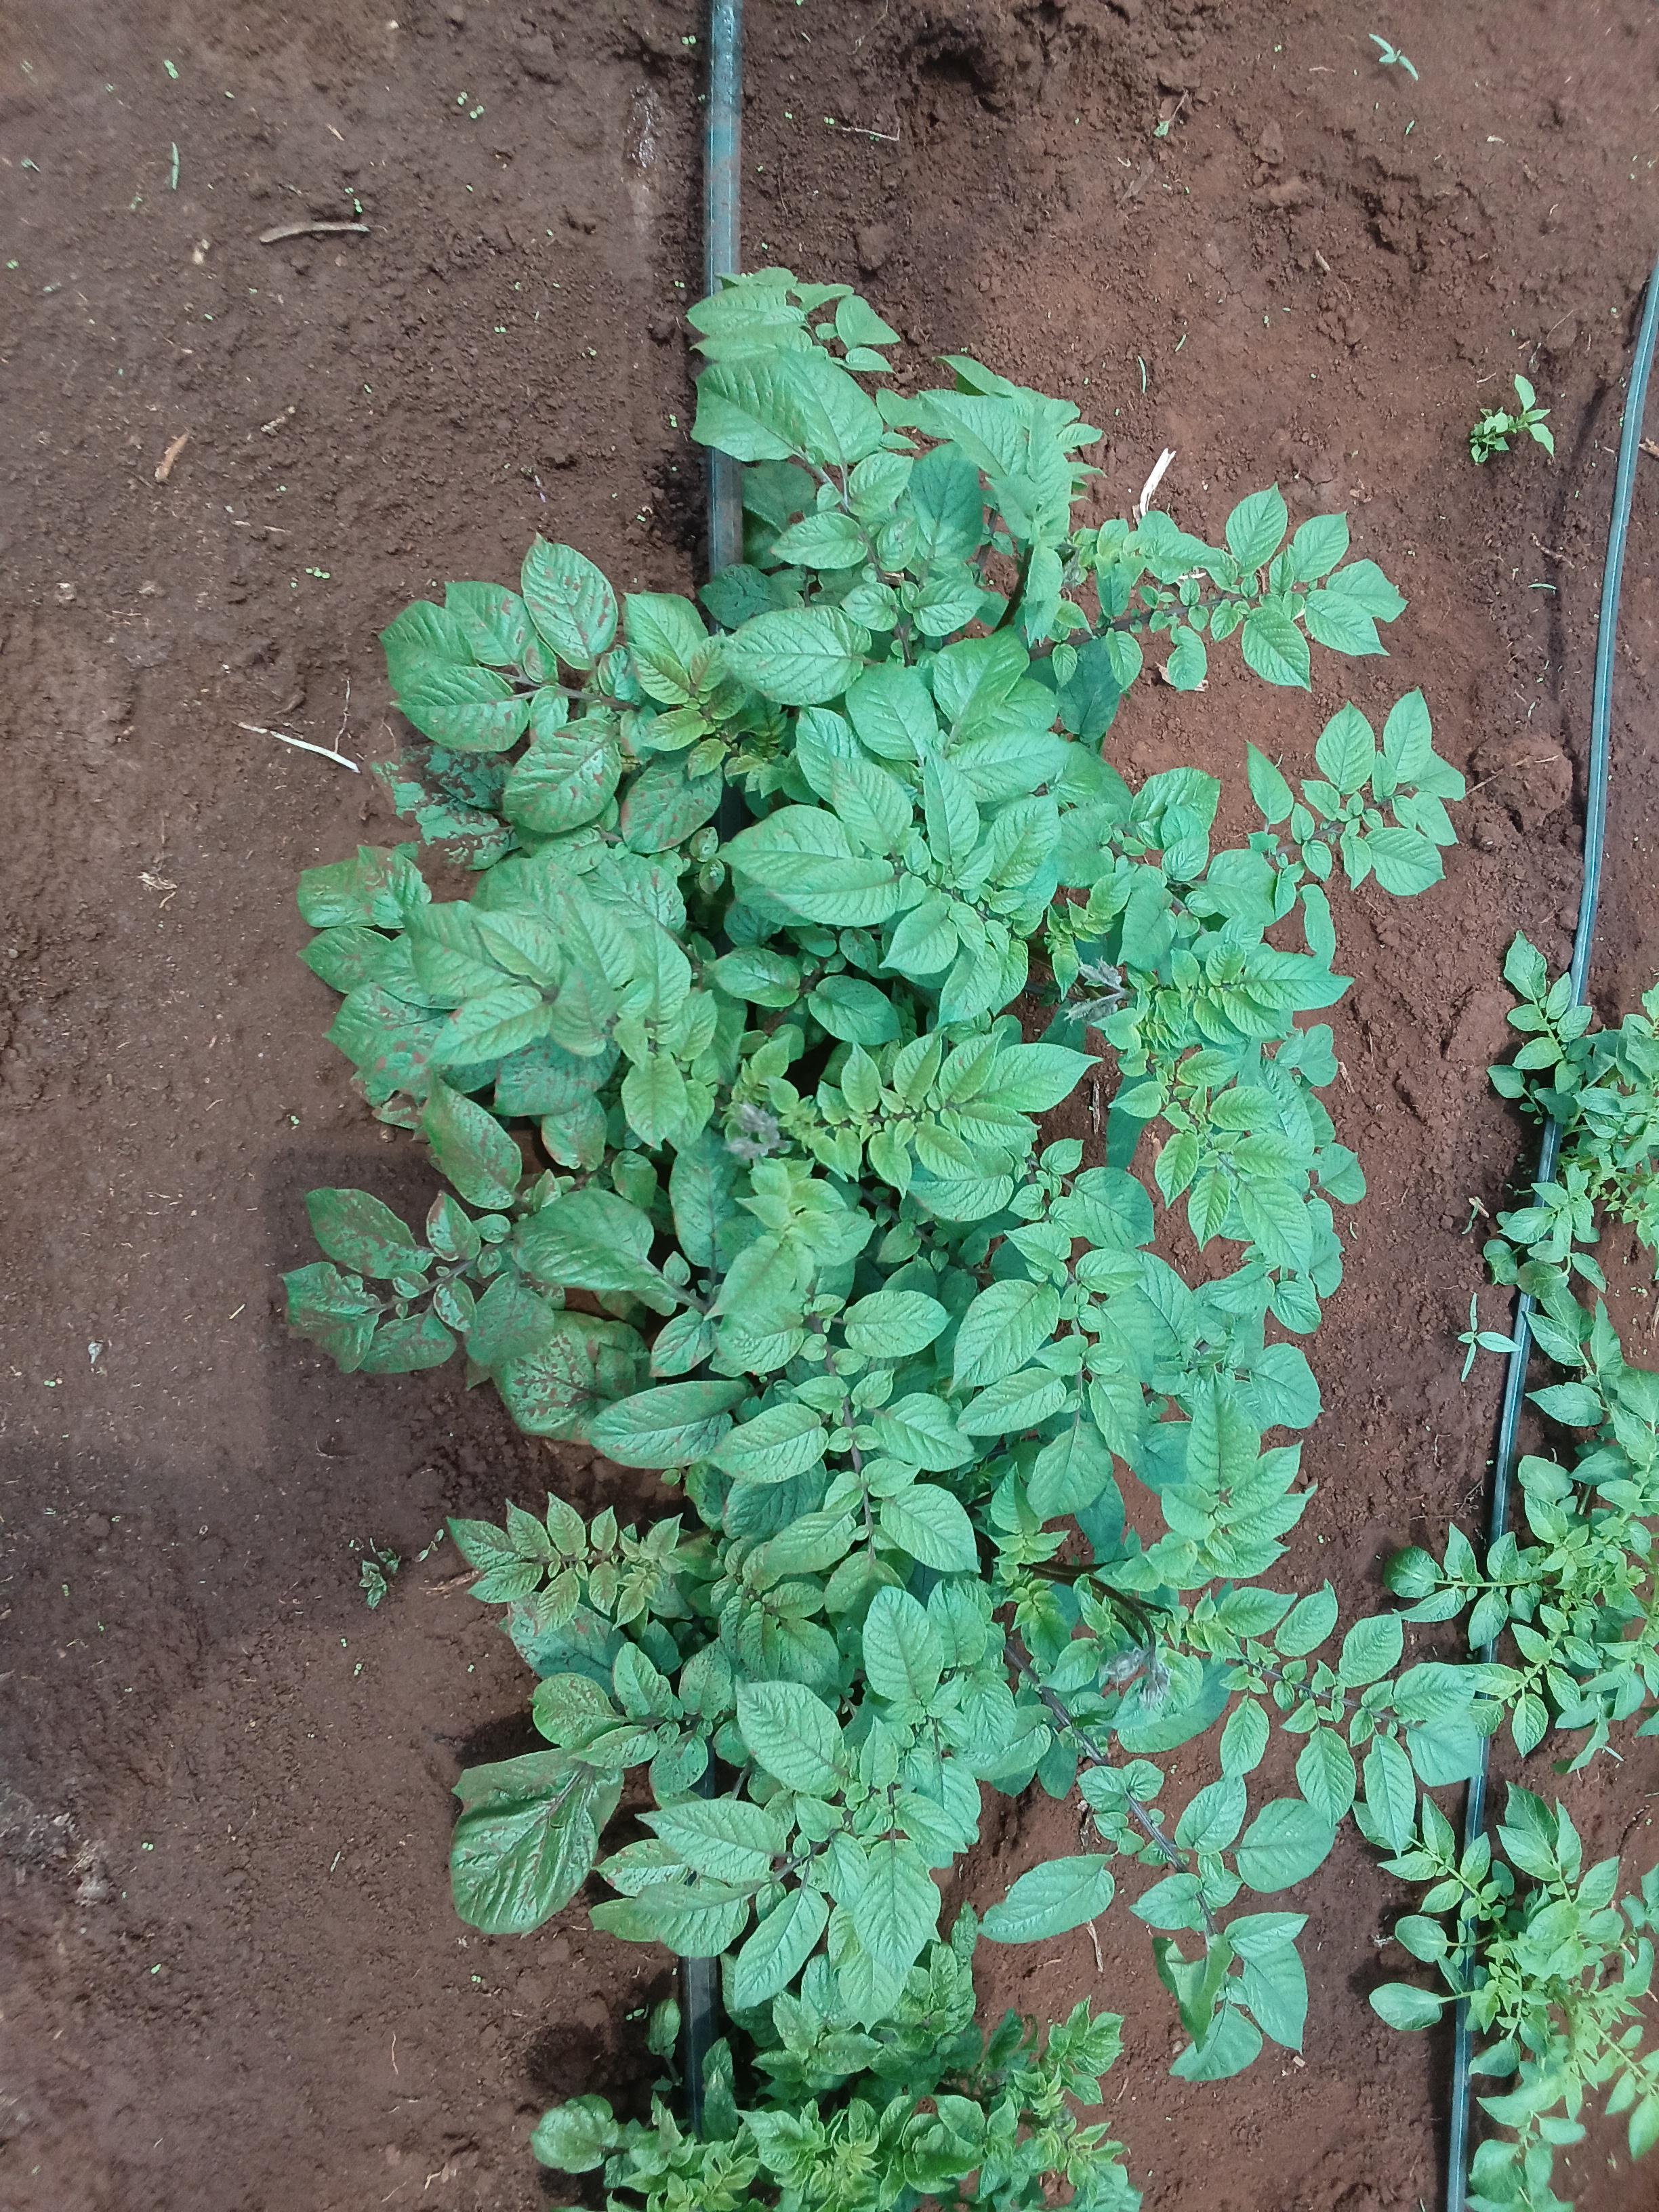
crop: potato
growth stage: vegetative
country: Kenya
